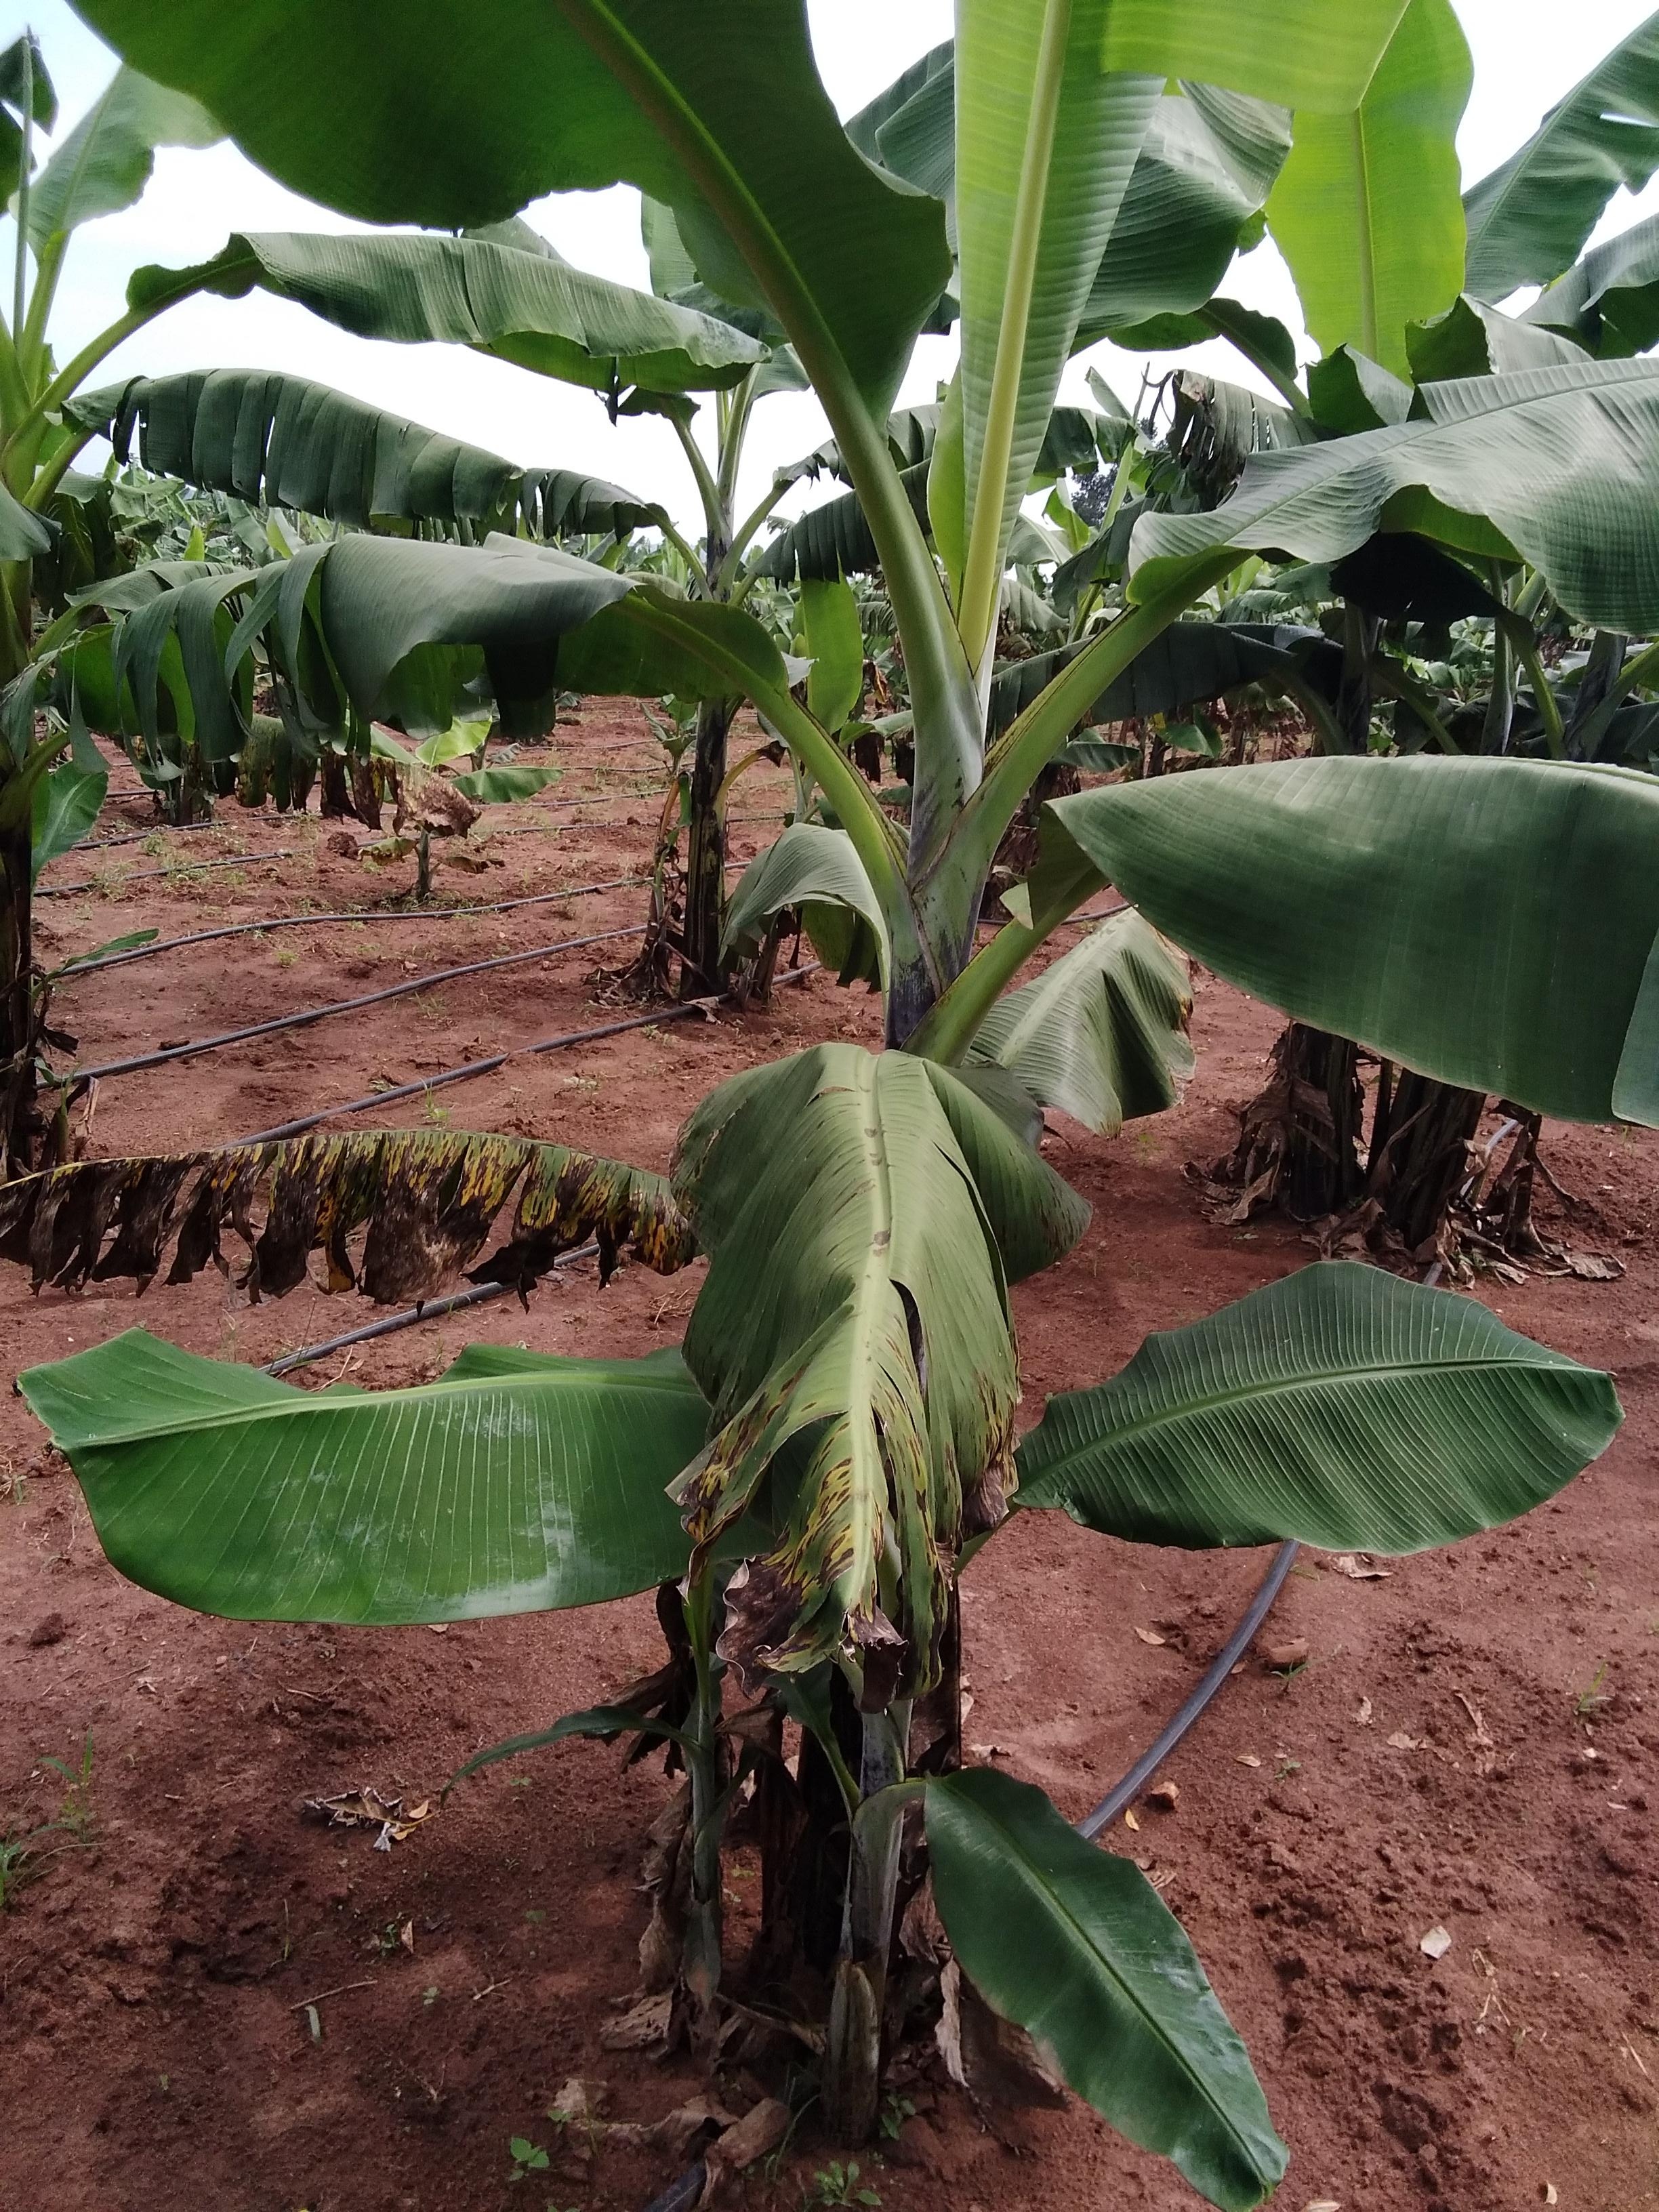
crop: banana
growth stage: vegetative
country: Uganda
